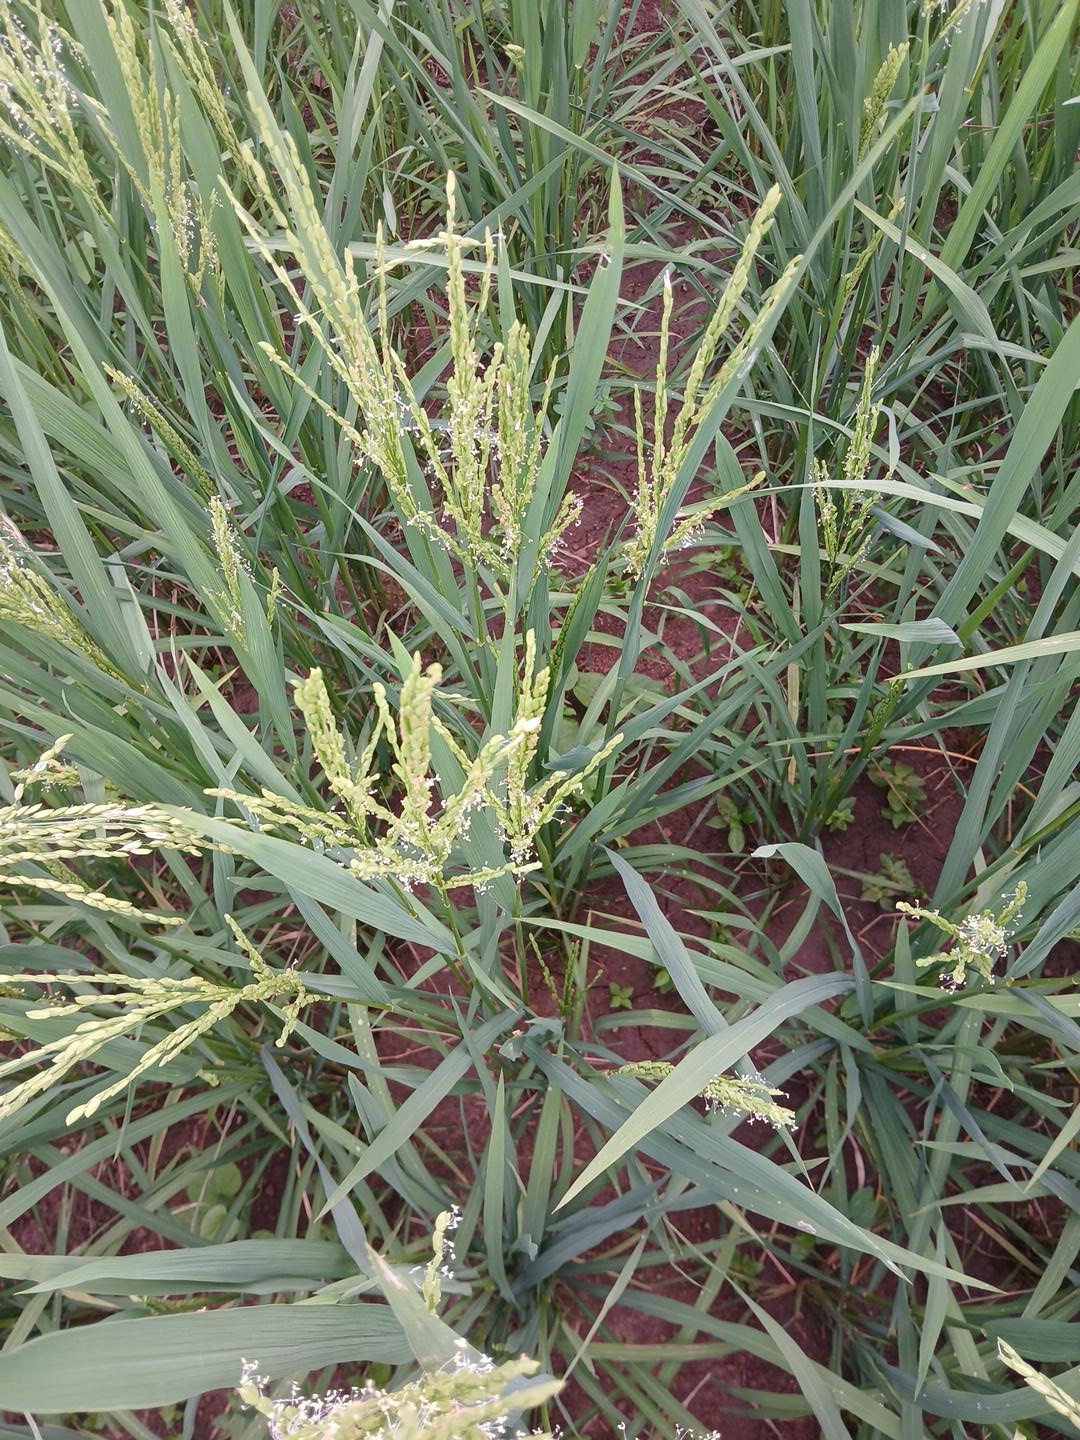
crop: rice
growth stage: flowering
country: Côte d'Ivoire
